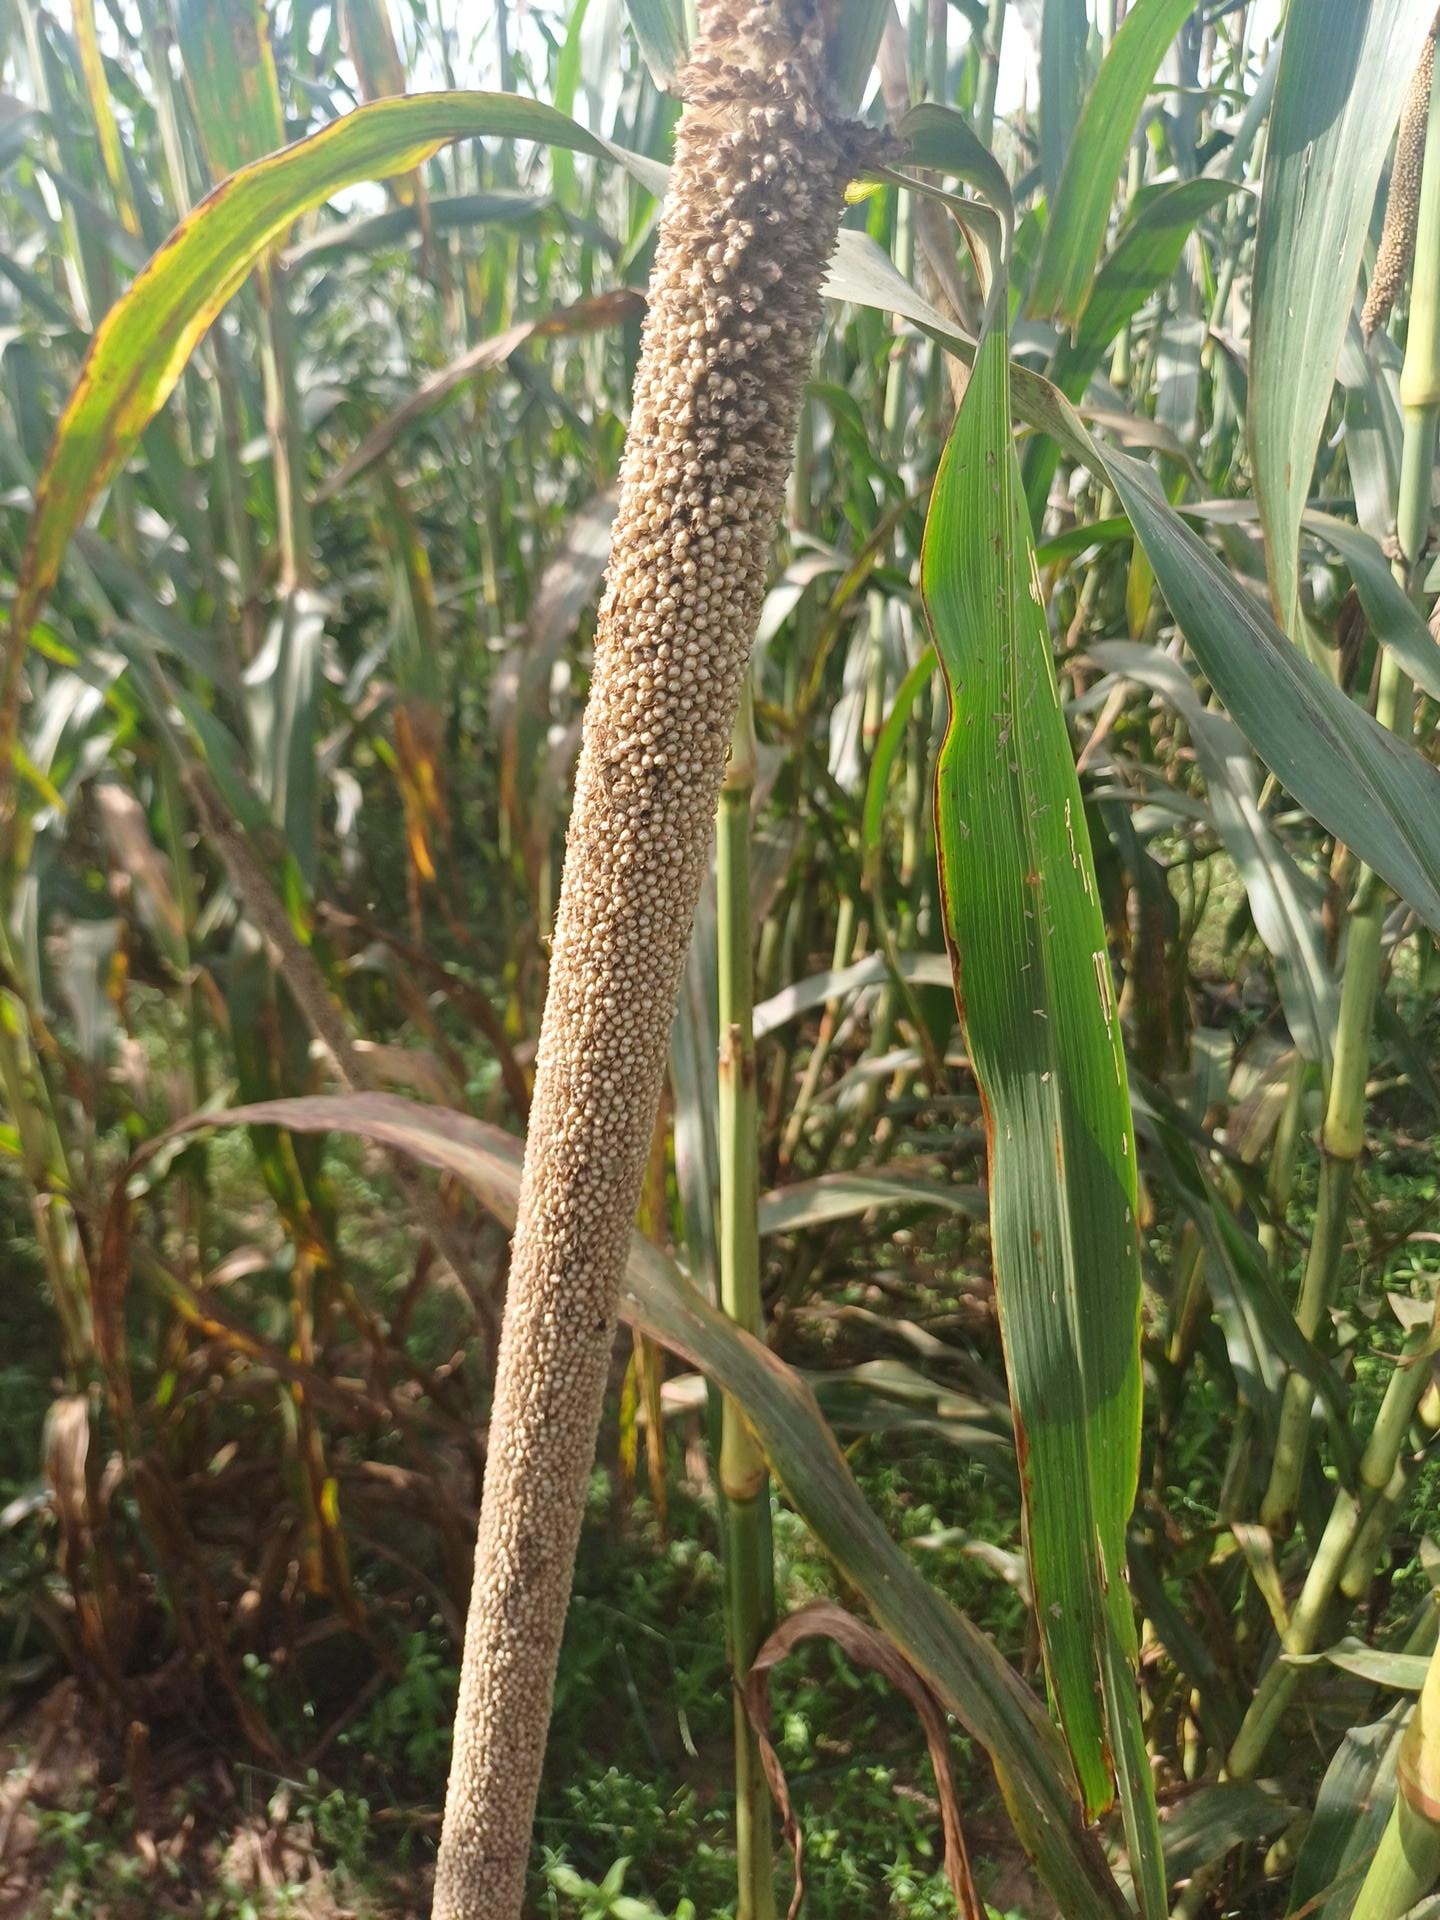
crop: pearl millet
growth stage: filling grain
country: Senegal
